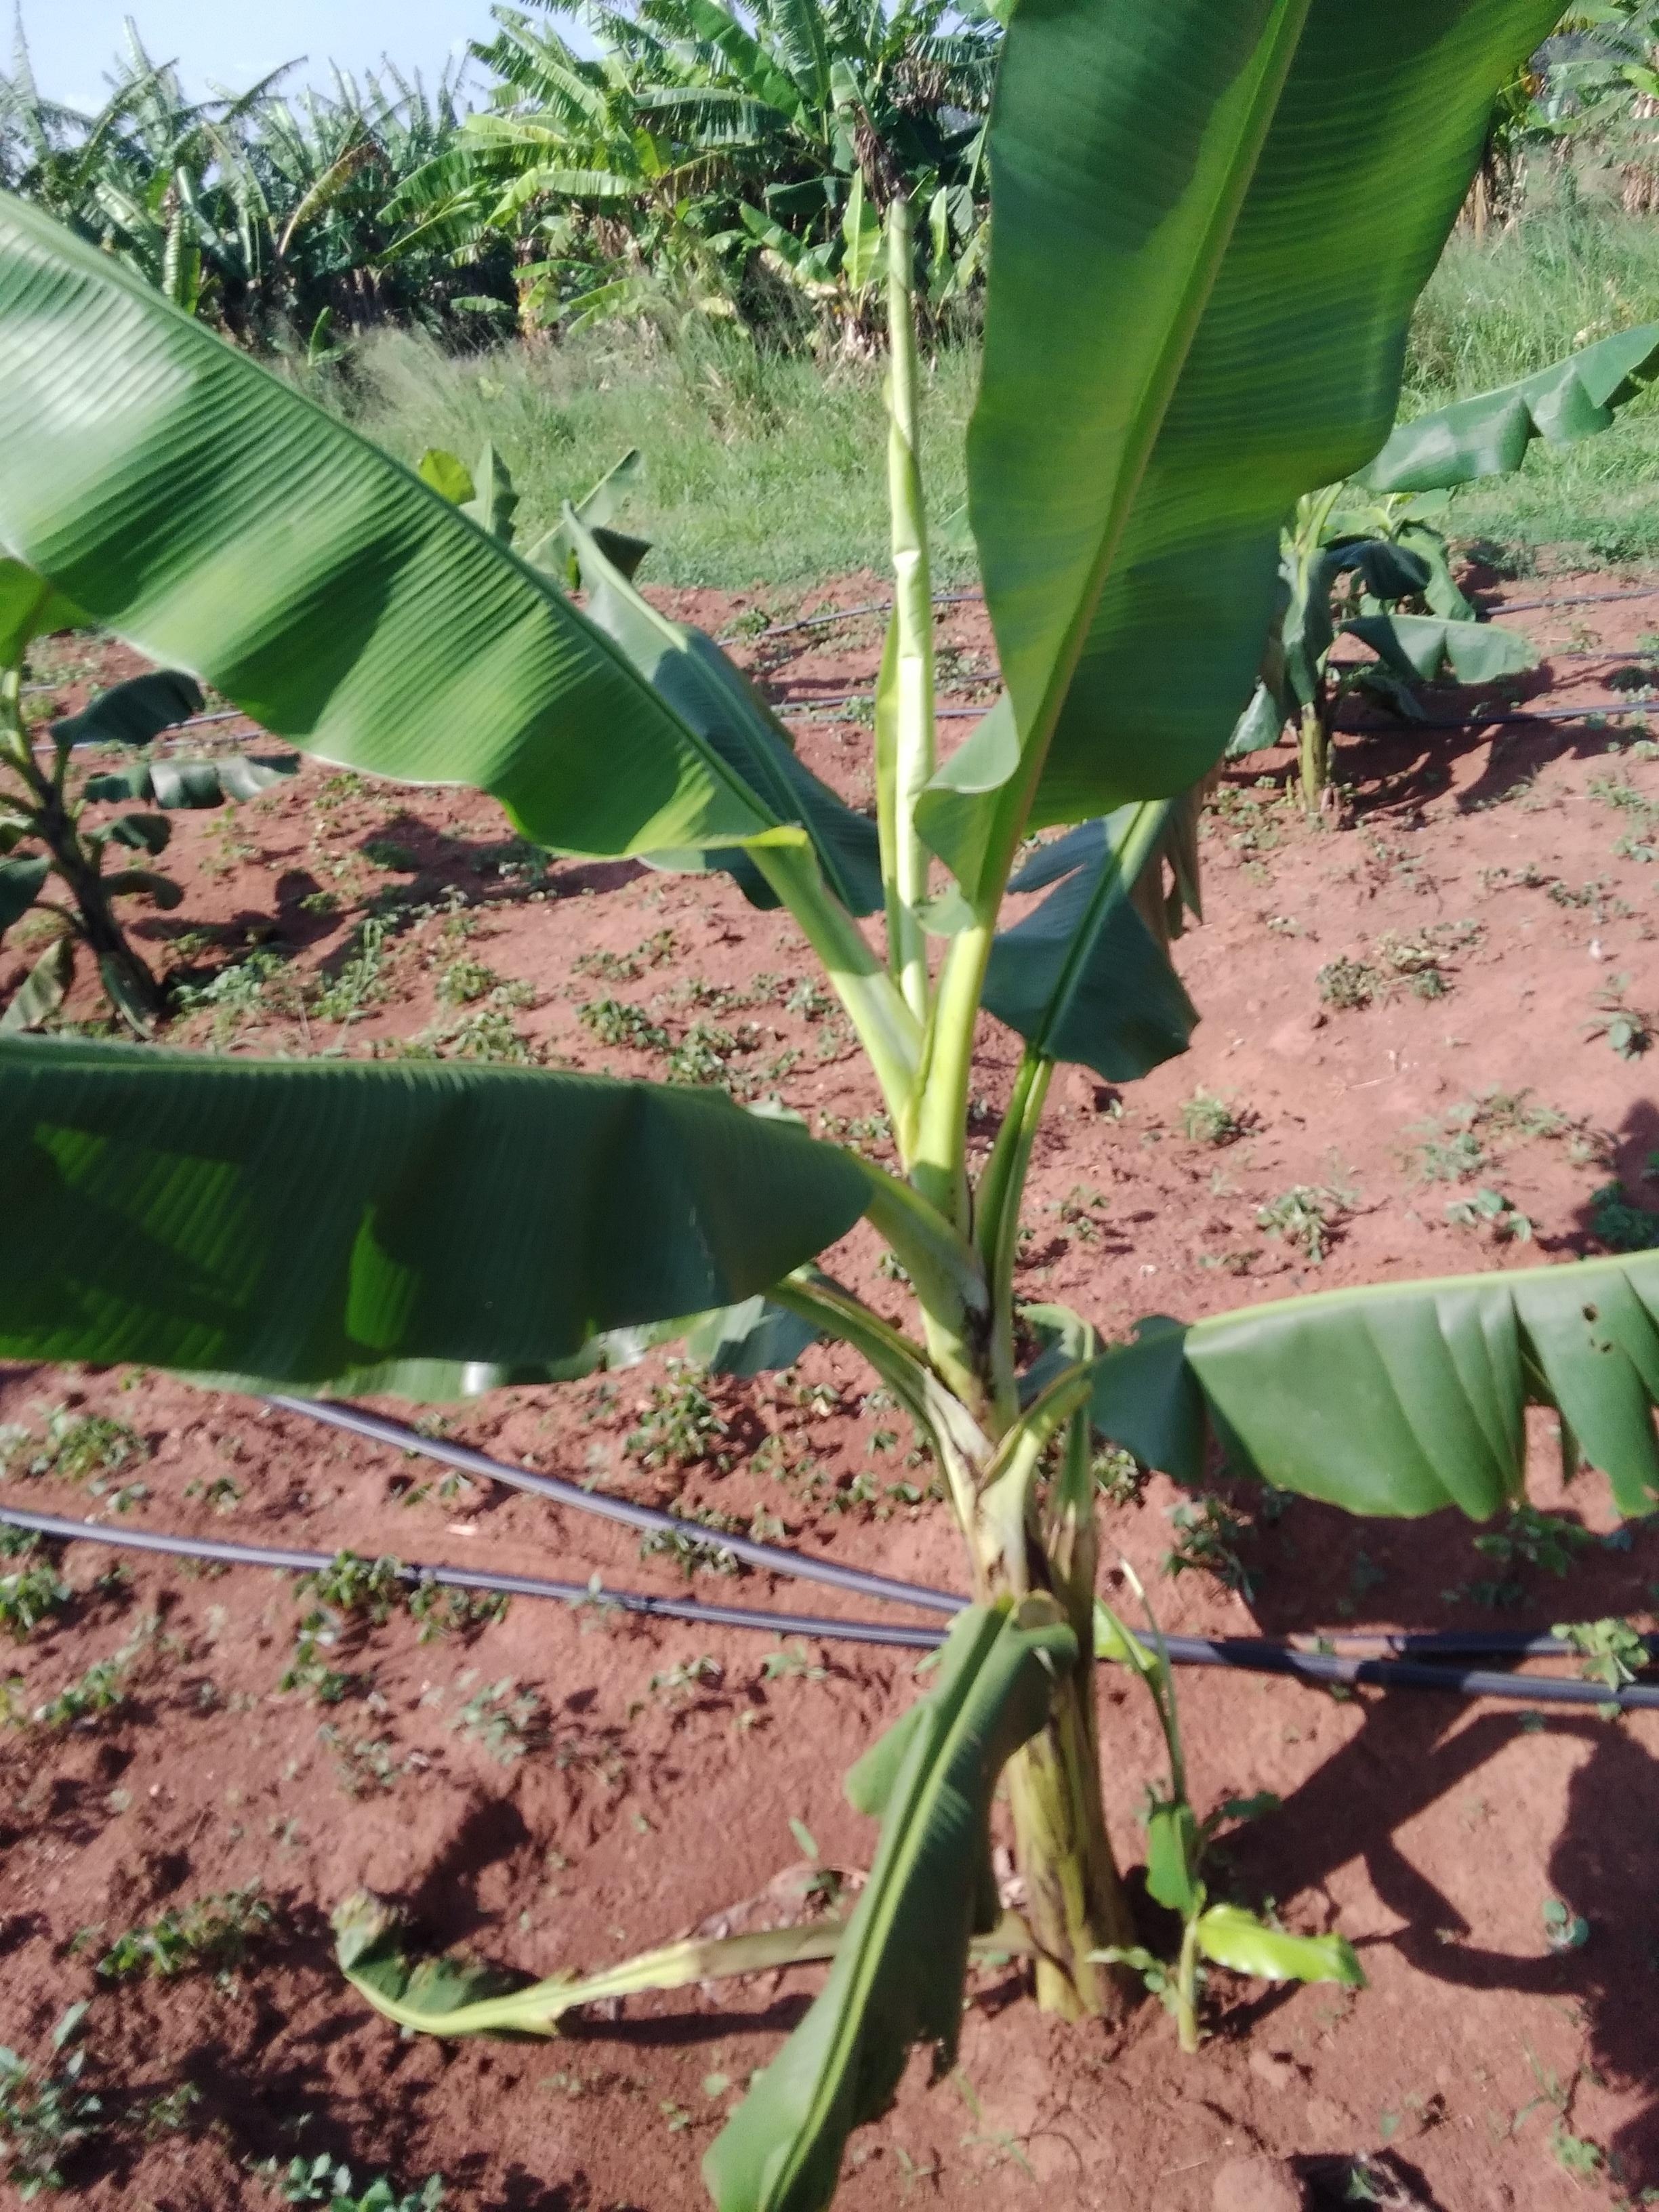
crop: banana
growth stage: vegetative
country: Uganda
